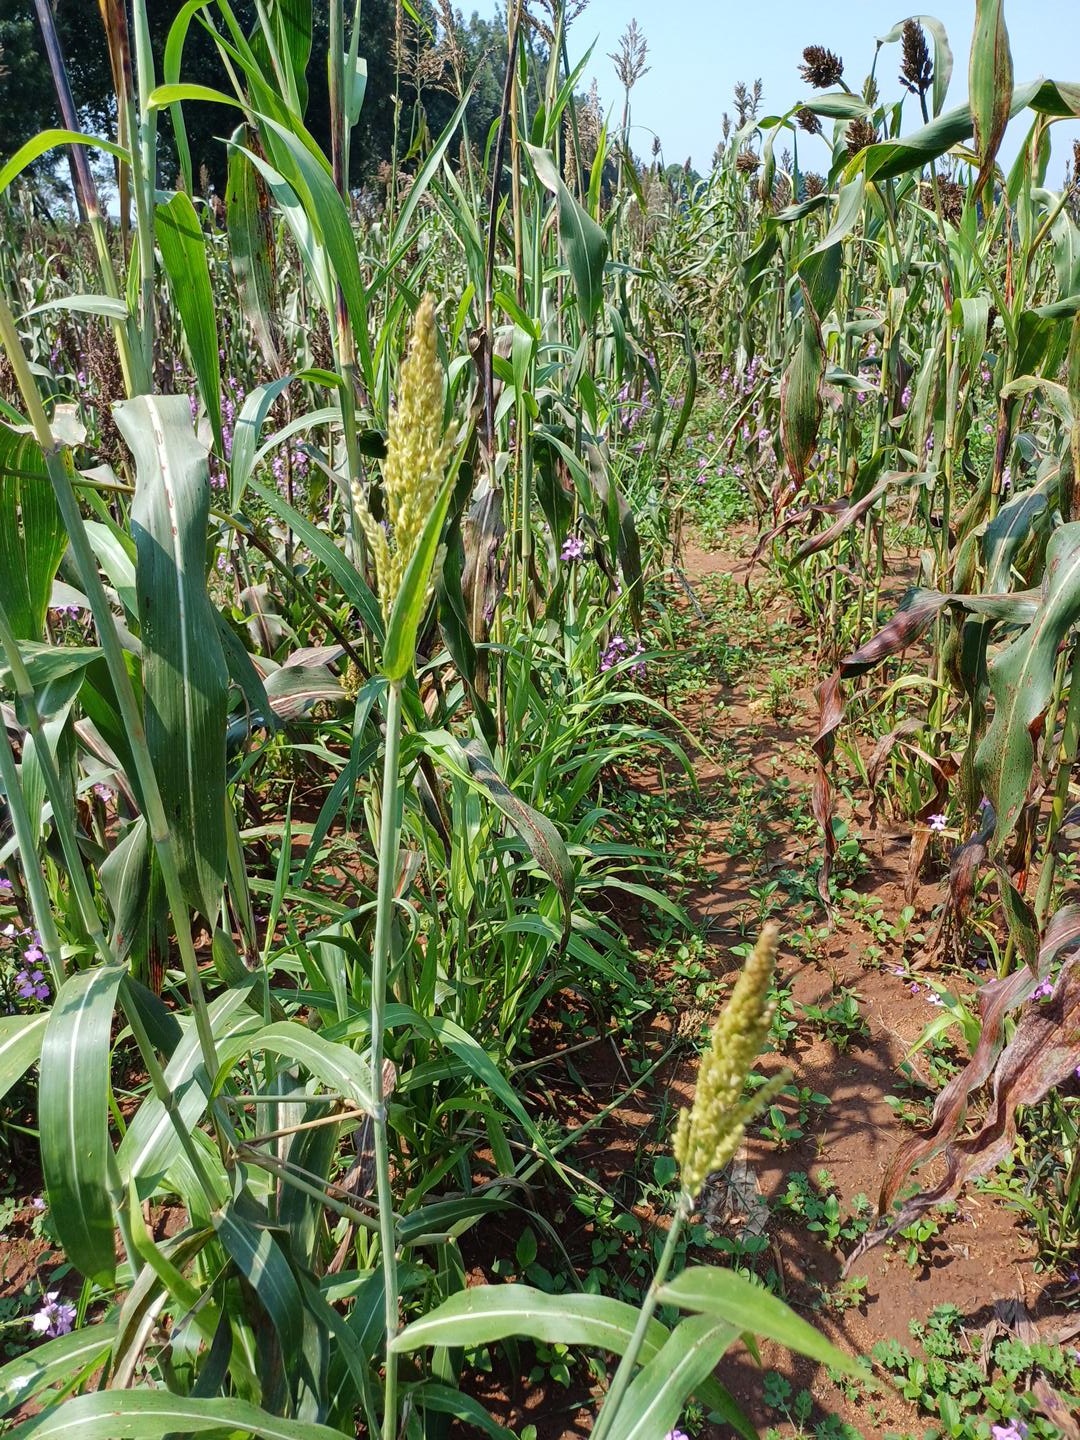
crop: sorghum
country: Kenya
